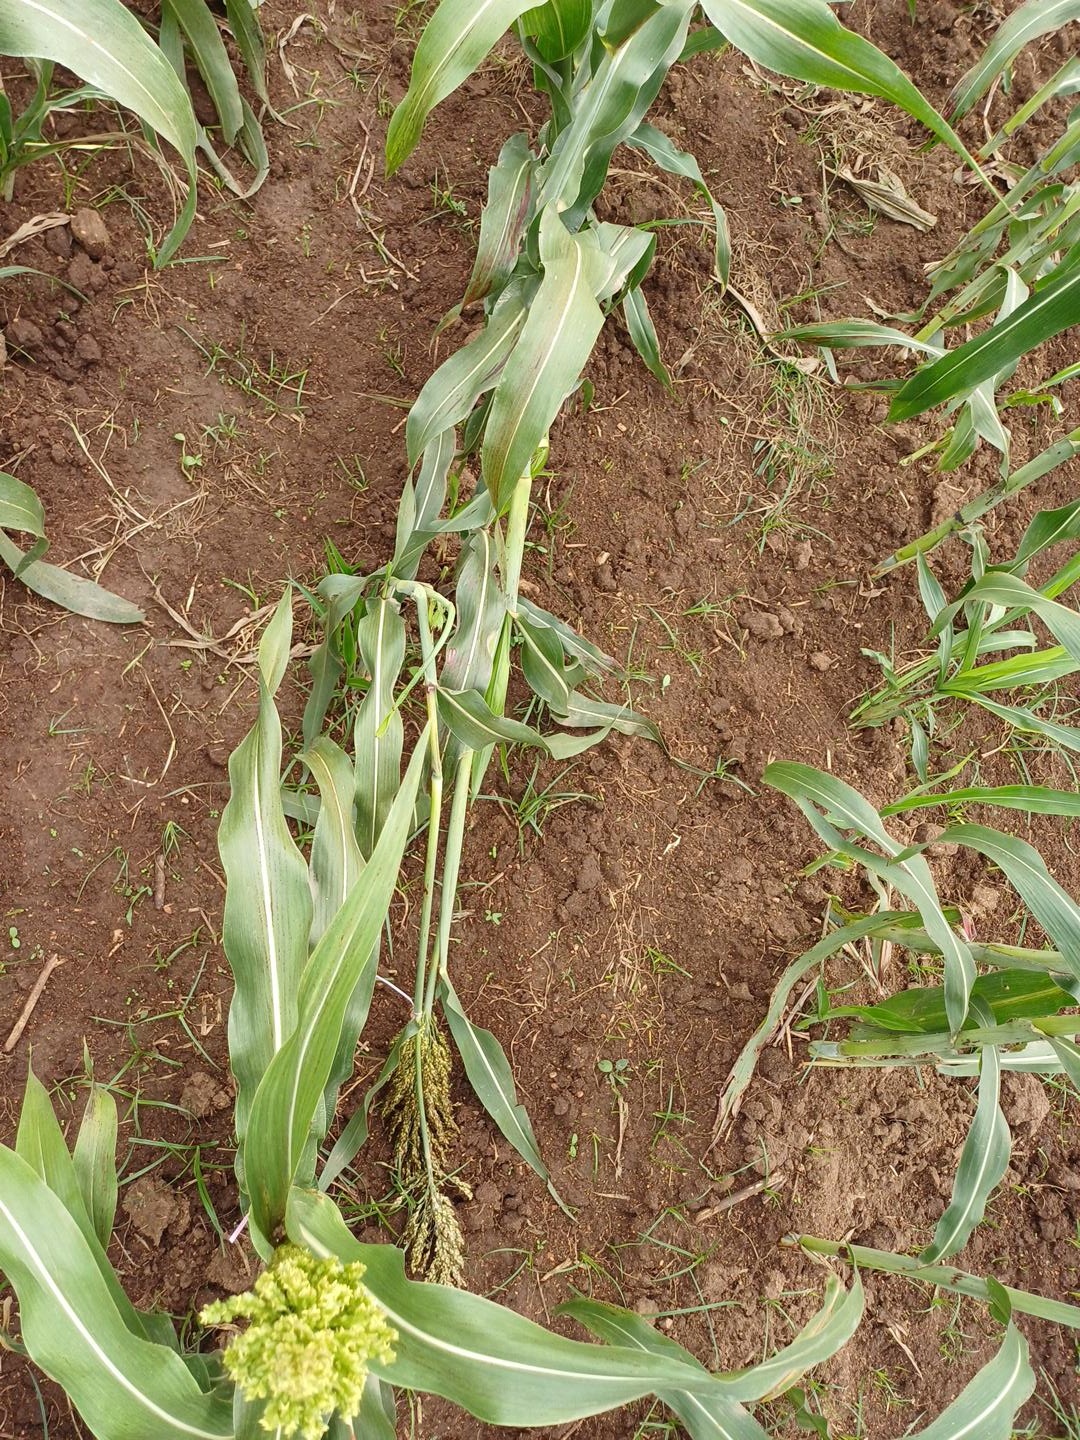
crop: sorghum
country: Kenya
